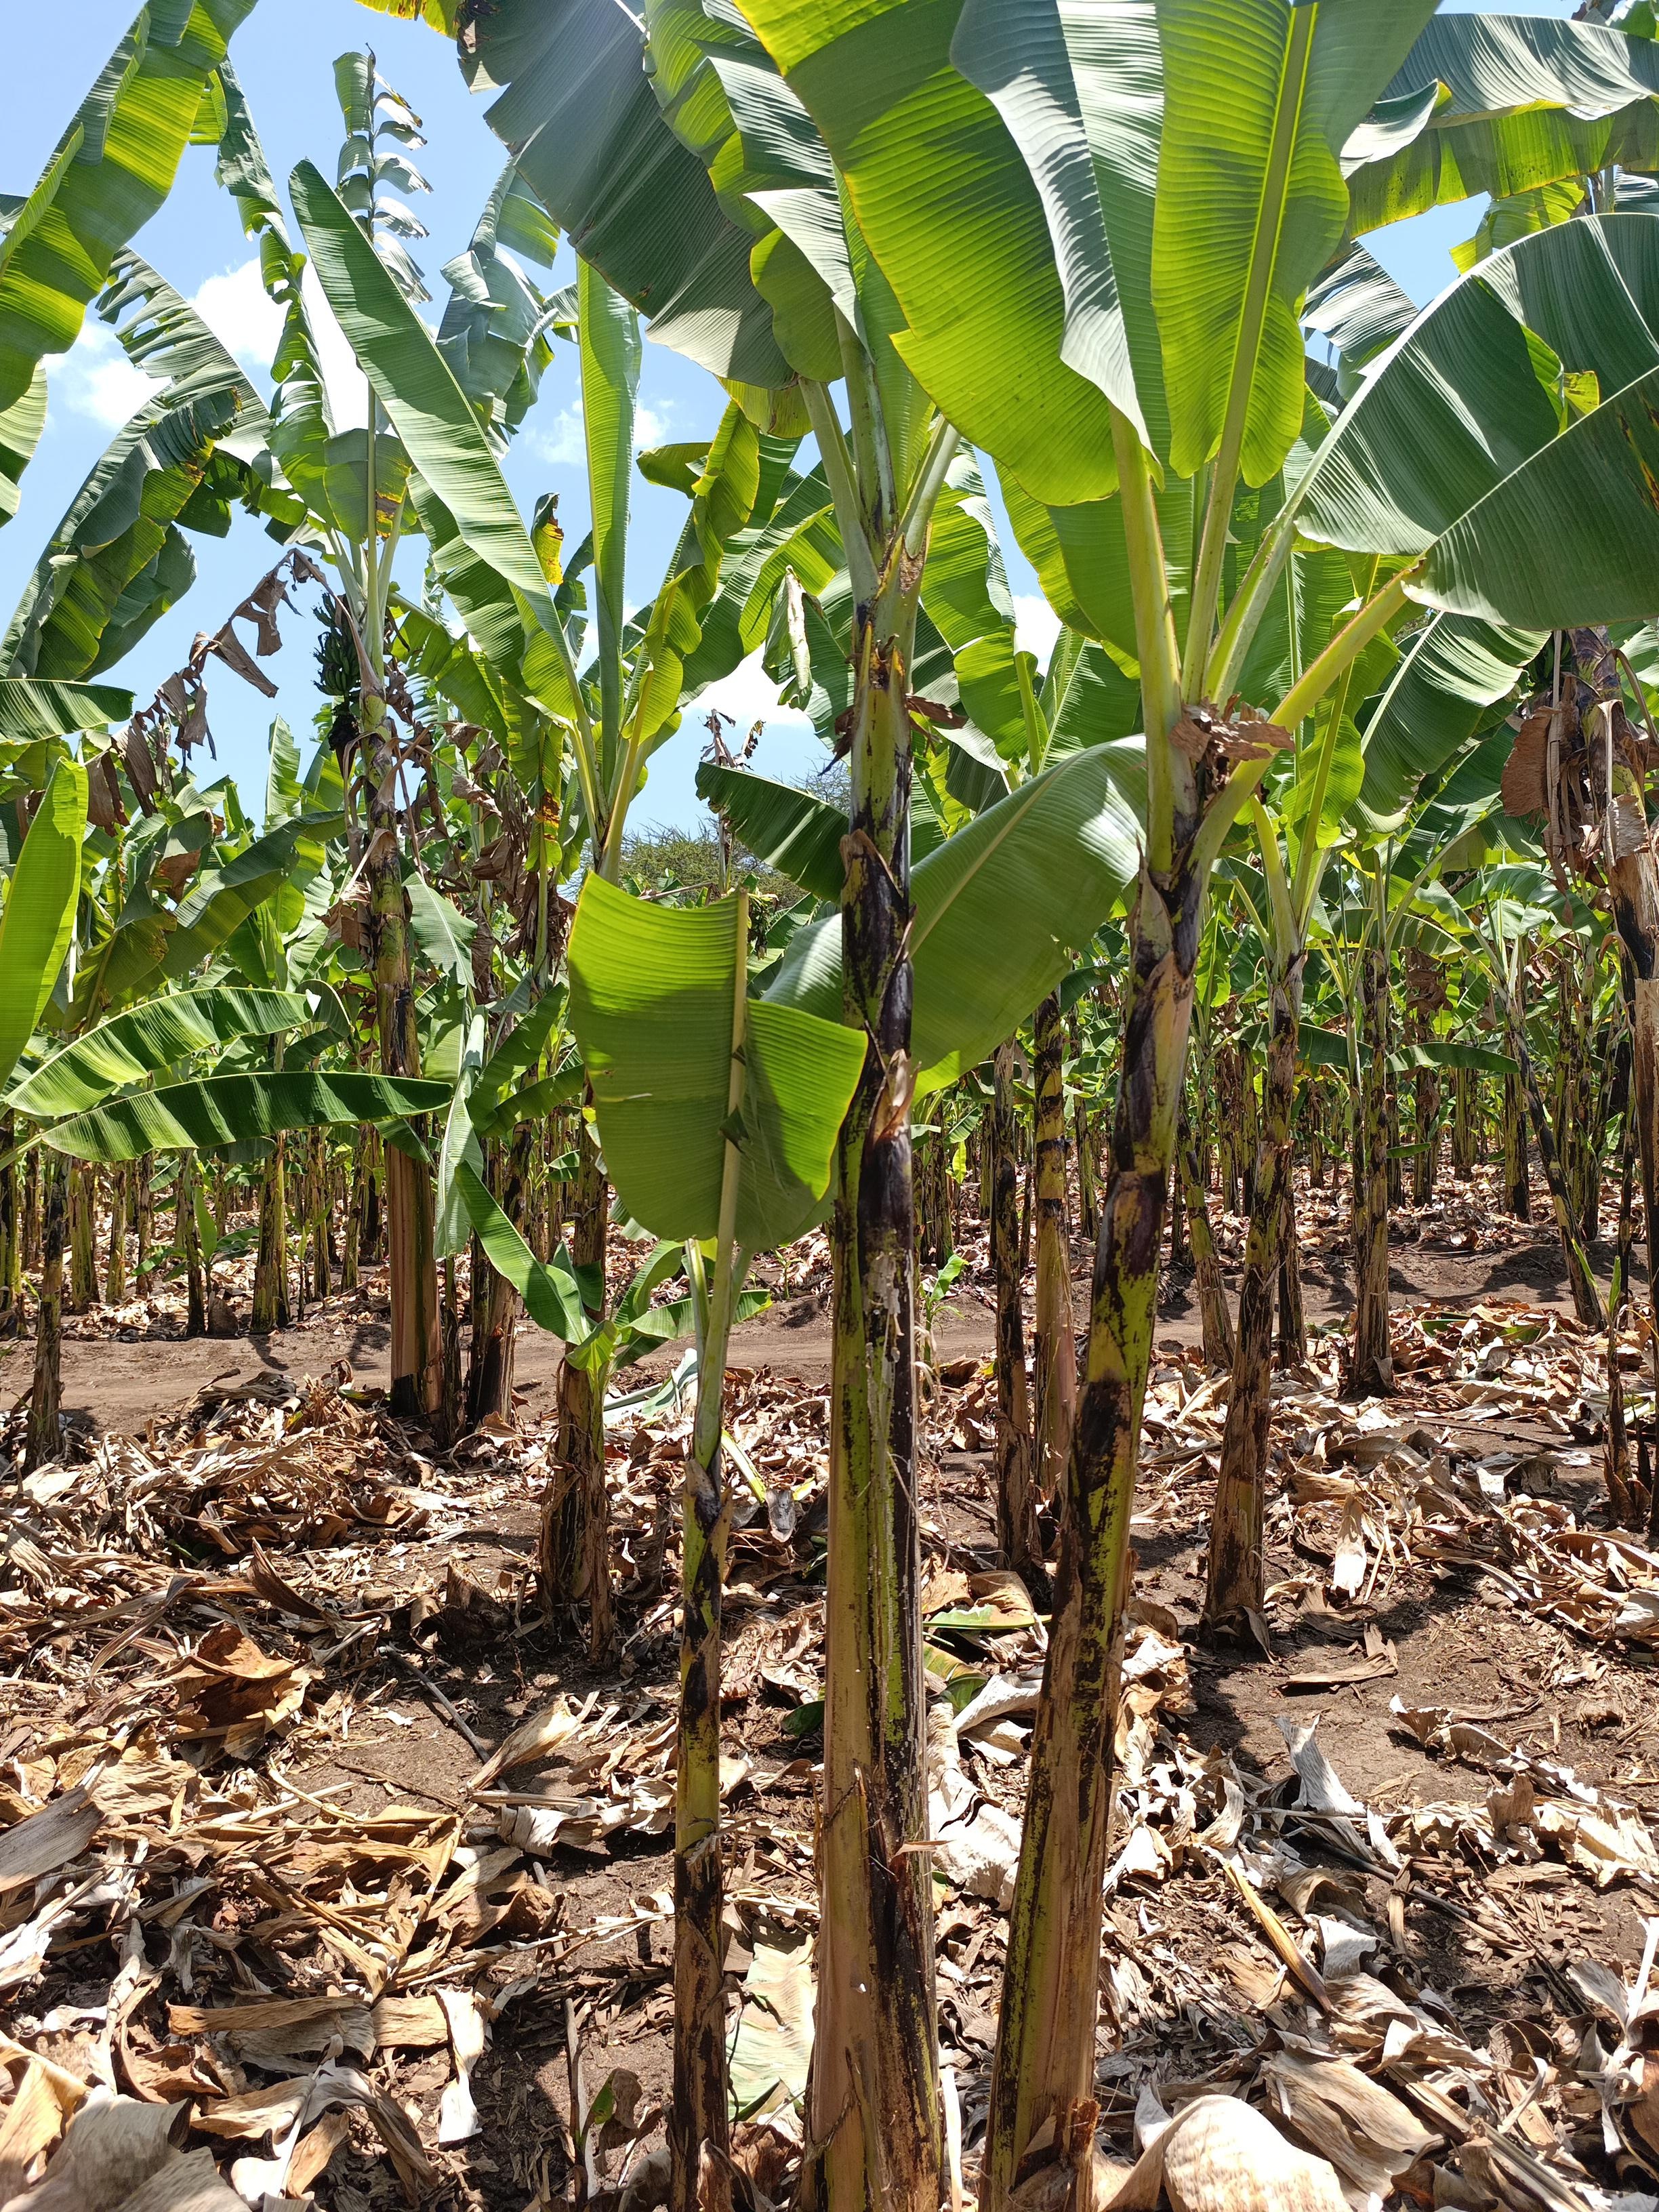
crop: banana
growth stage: vegetative
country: Tanzania
